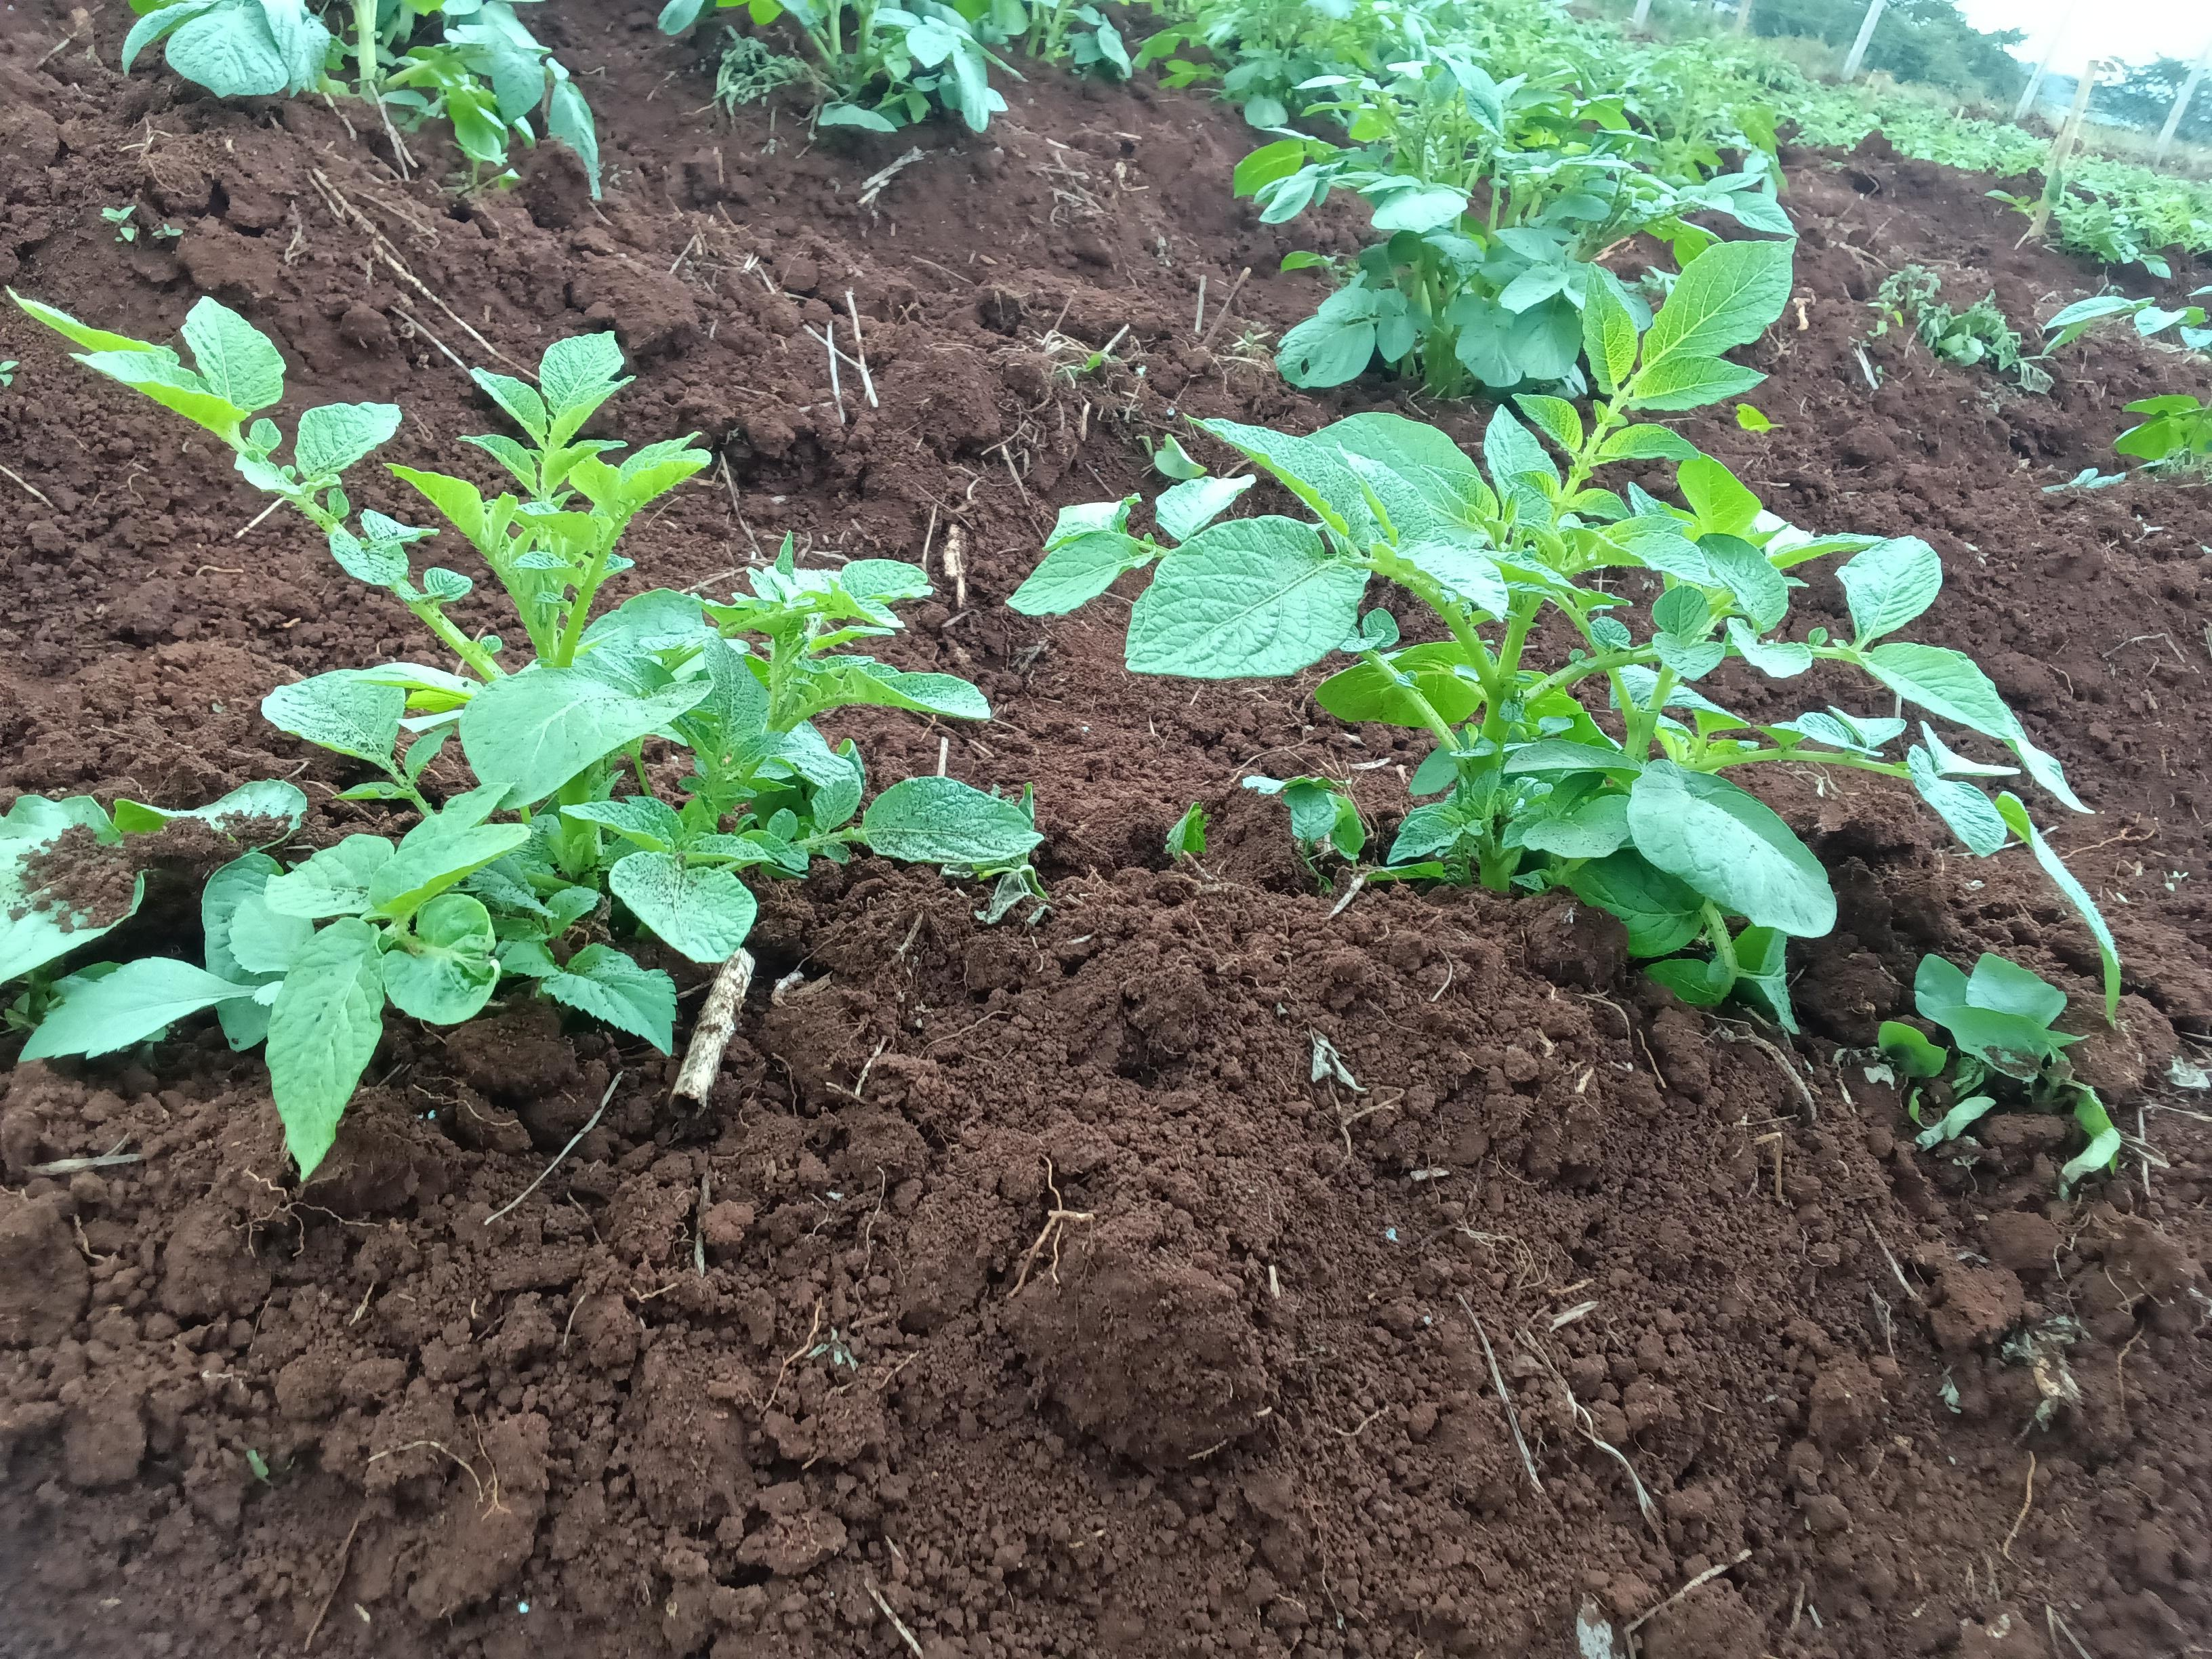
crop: potato
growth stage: emergence
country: Kenya
